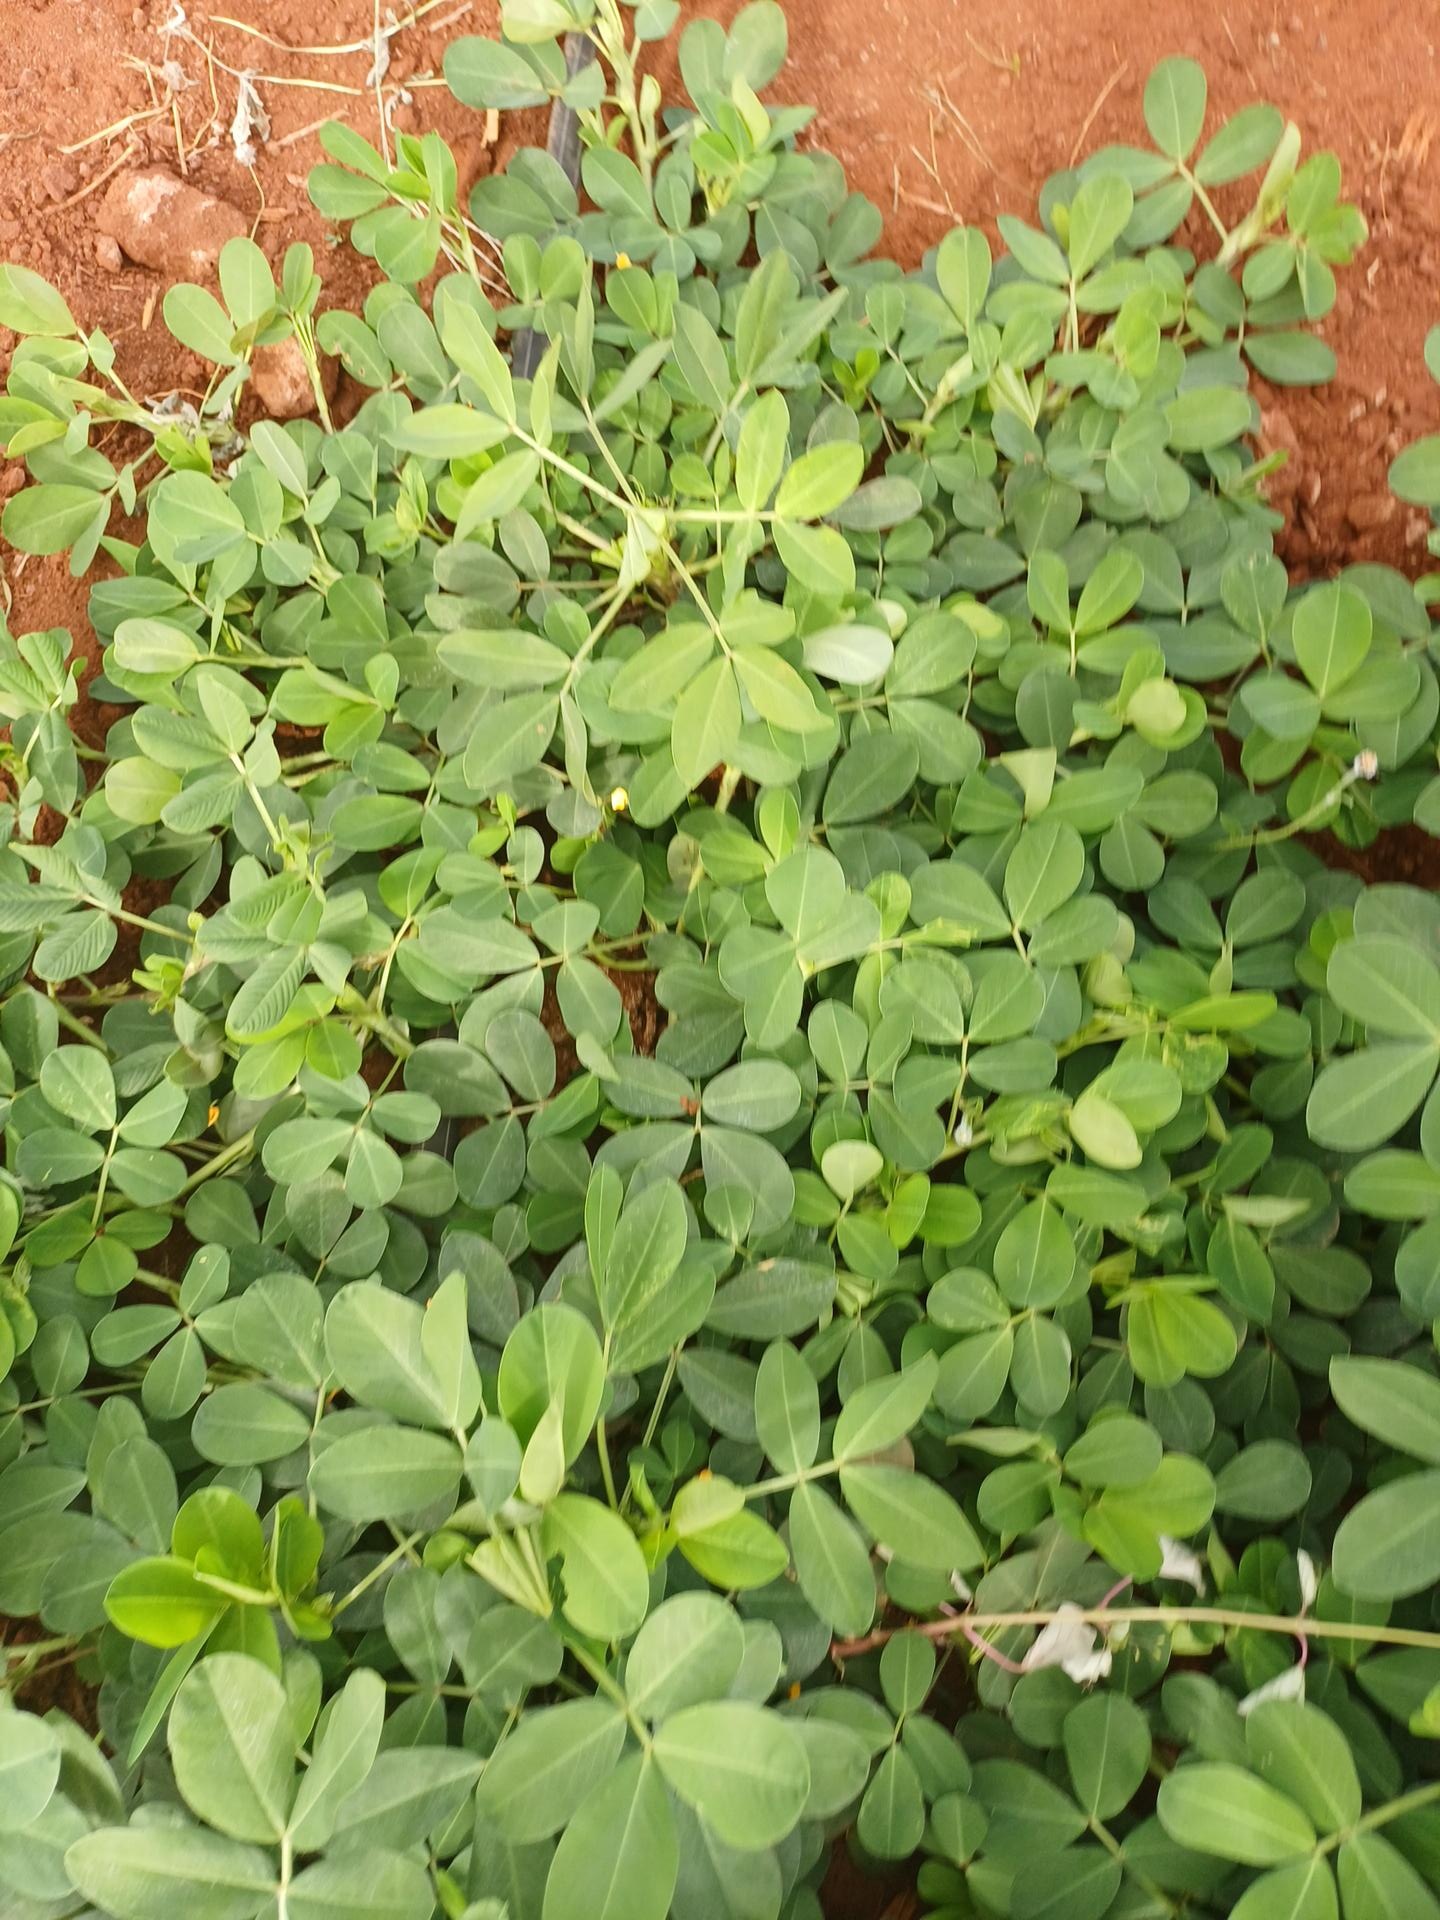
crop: groundnut
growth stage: flowering
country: Kenya
